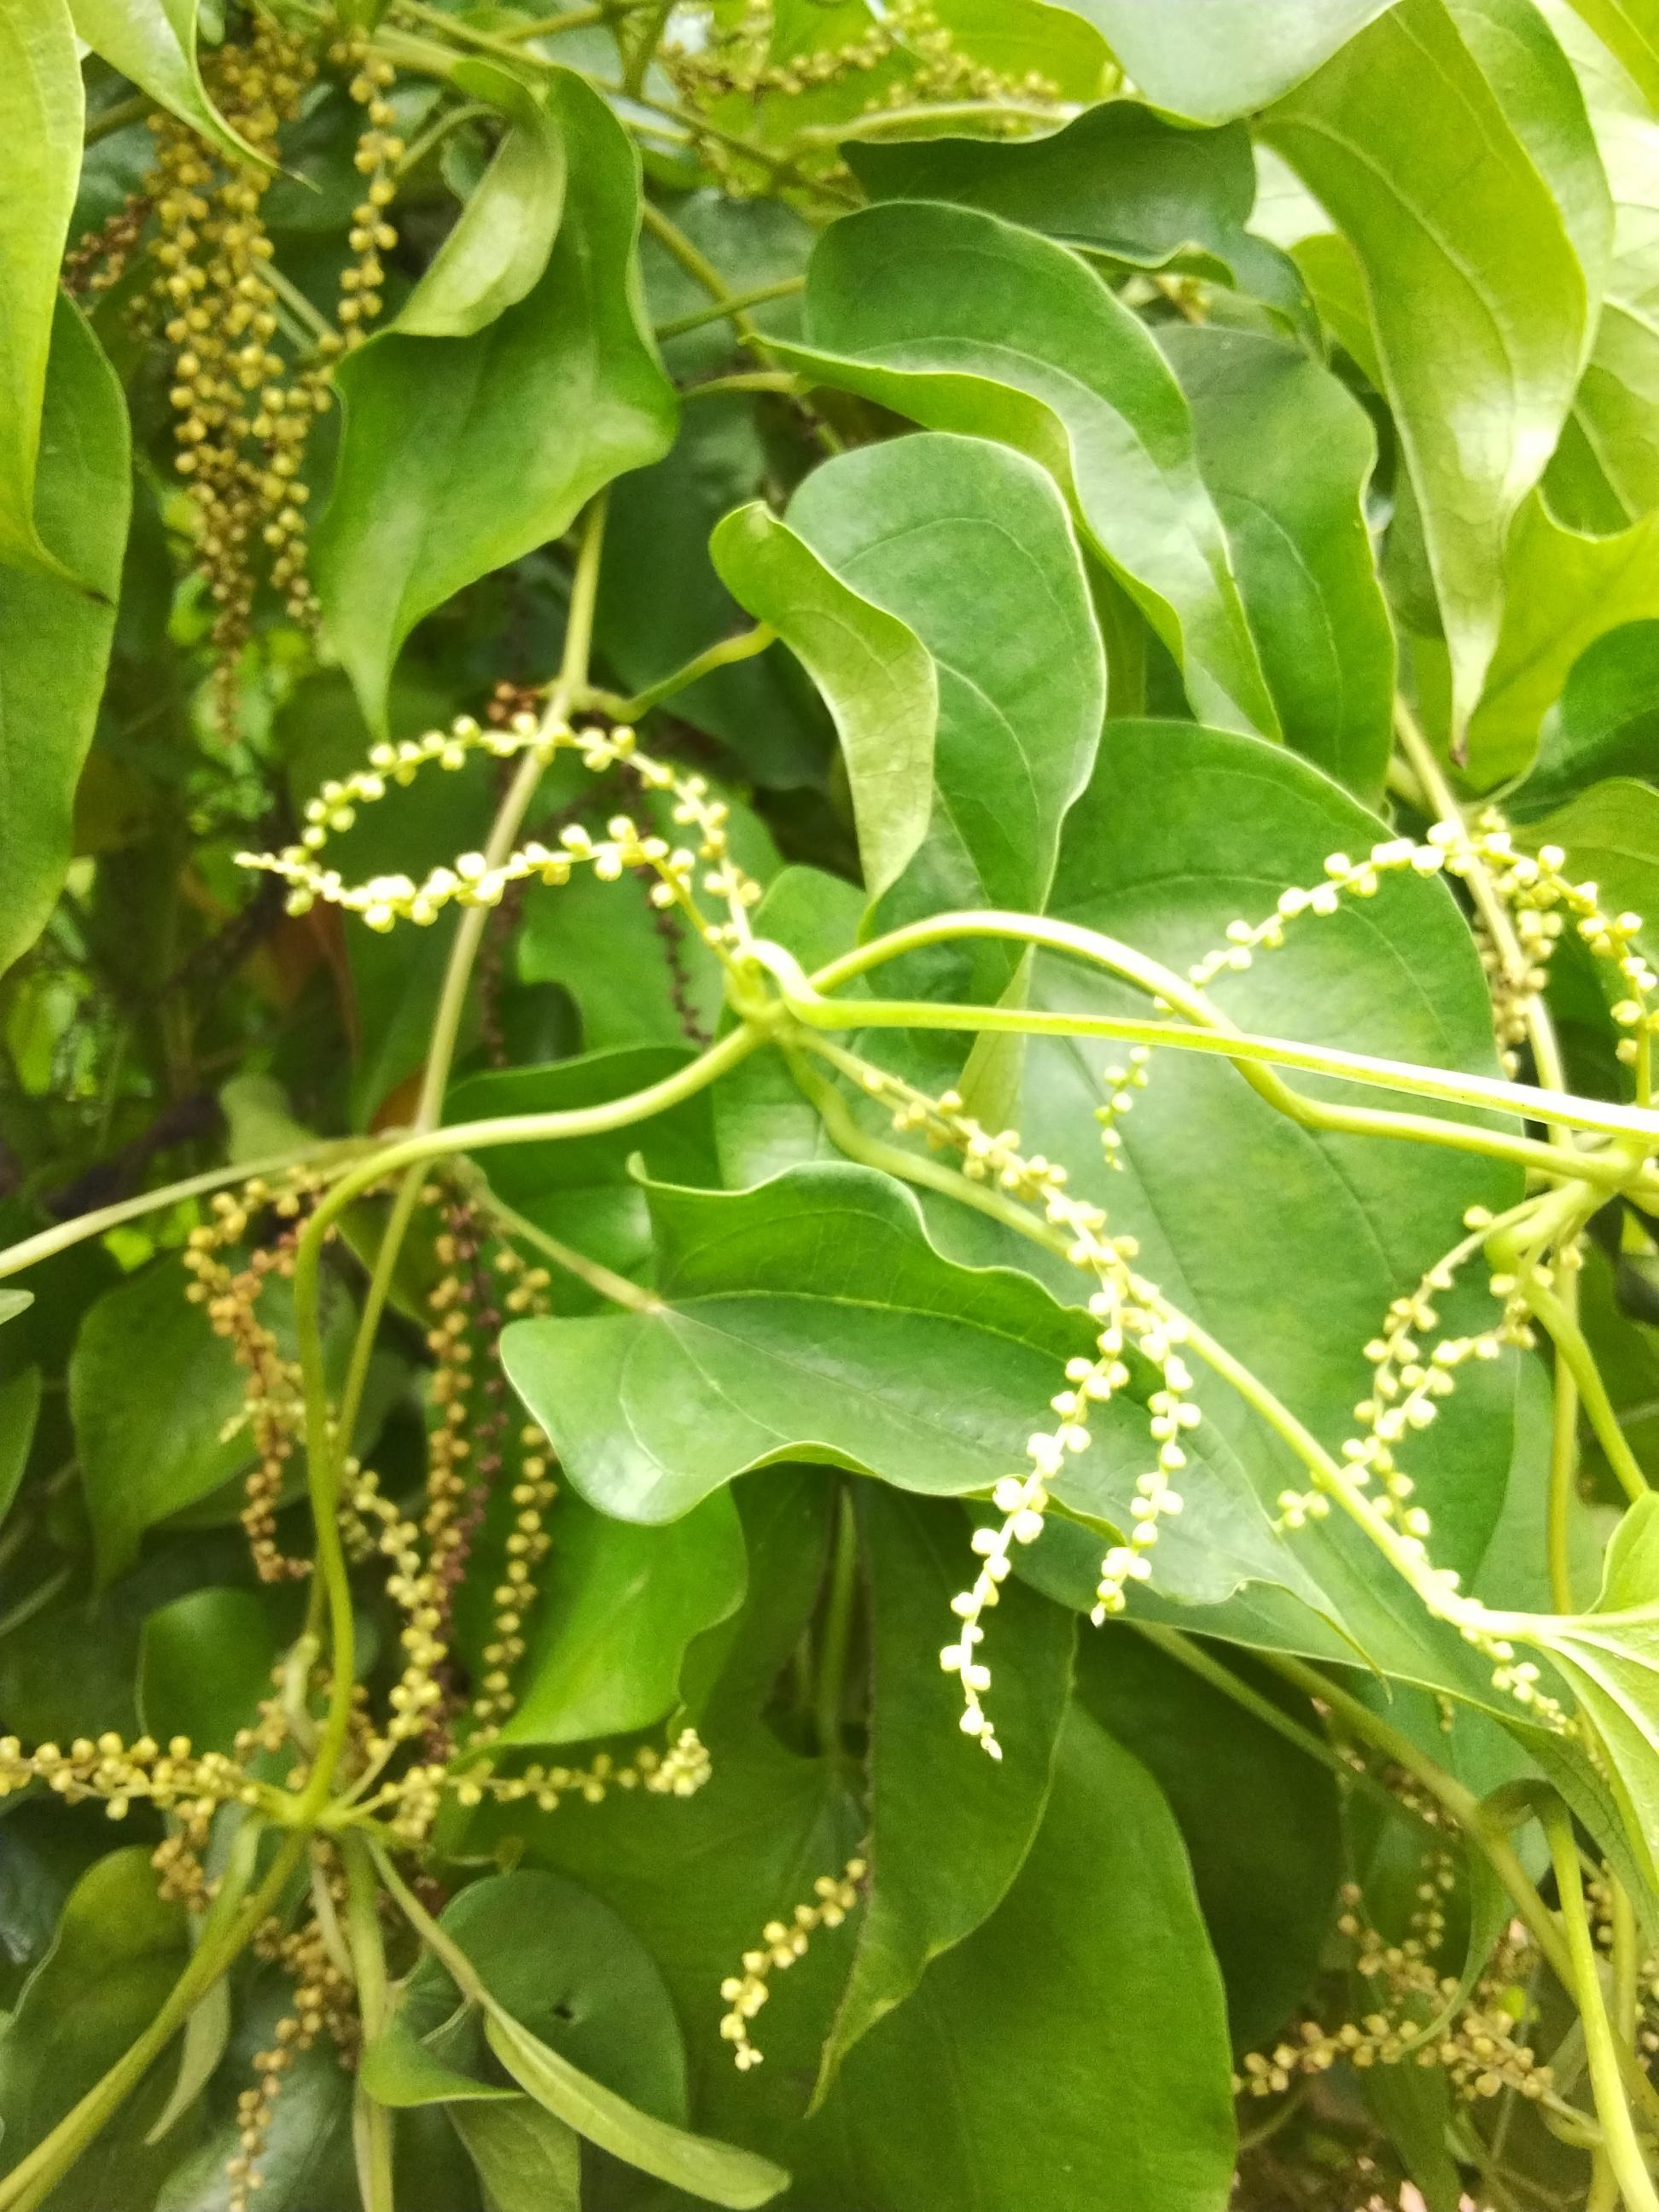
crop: yam
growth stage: flowering
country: Nigeria
